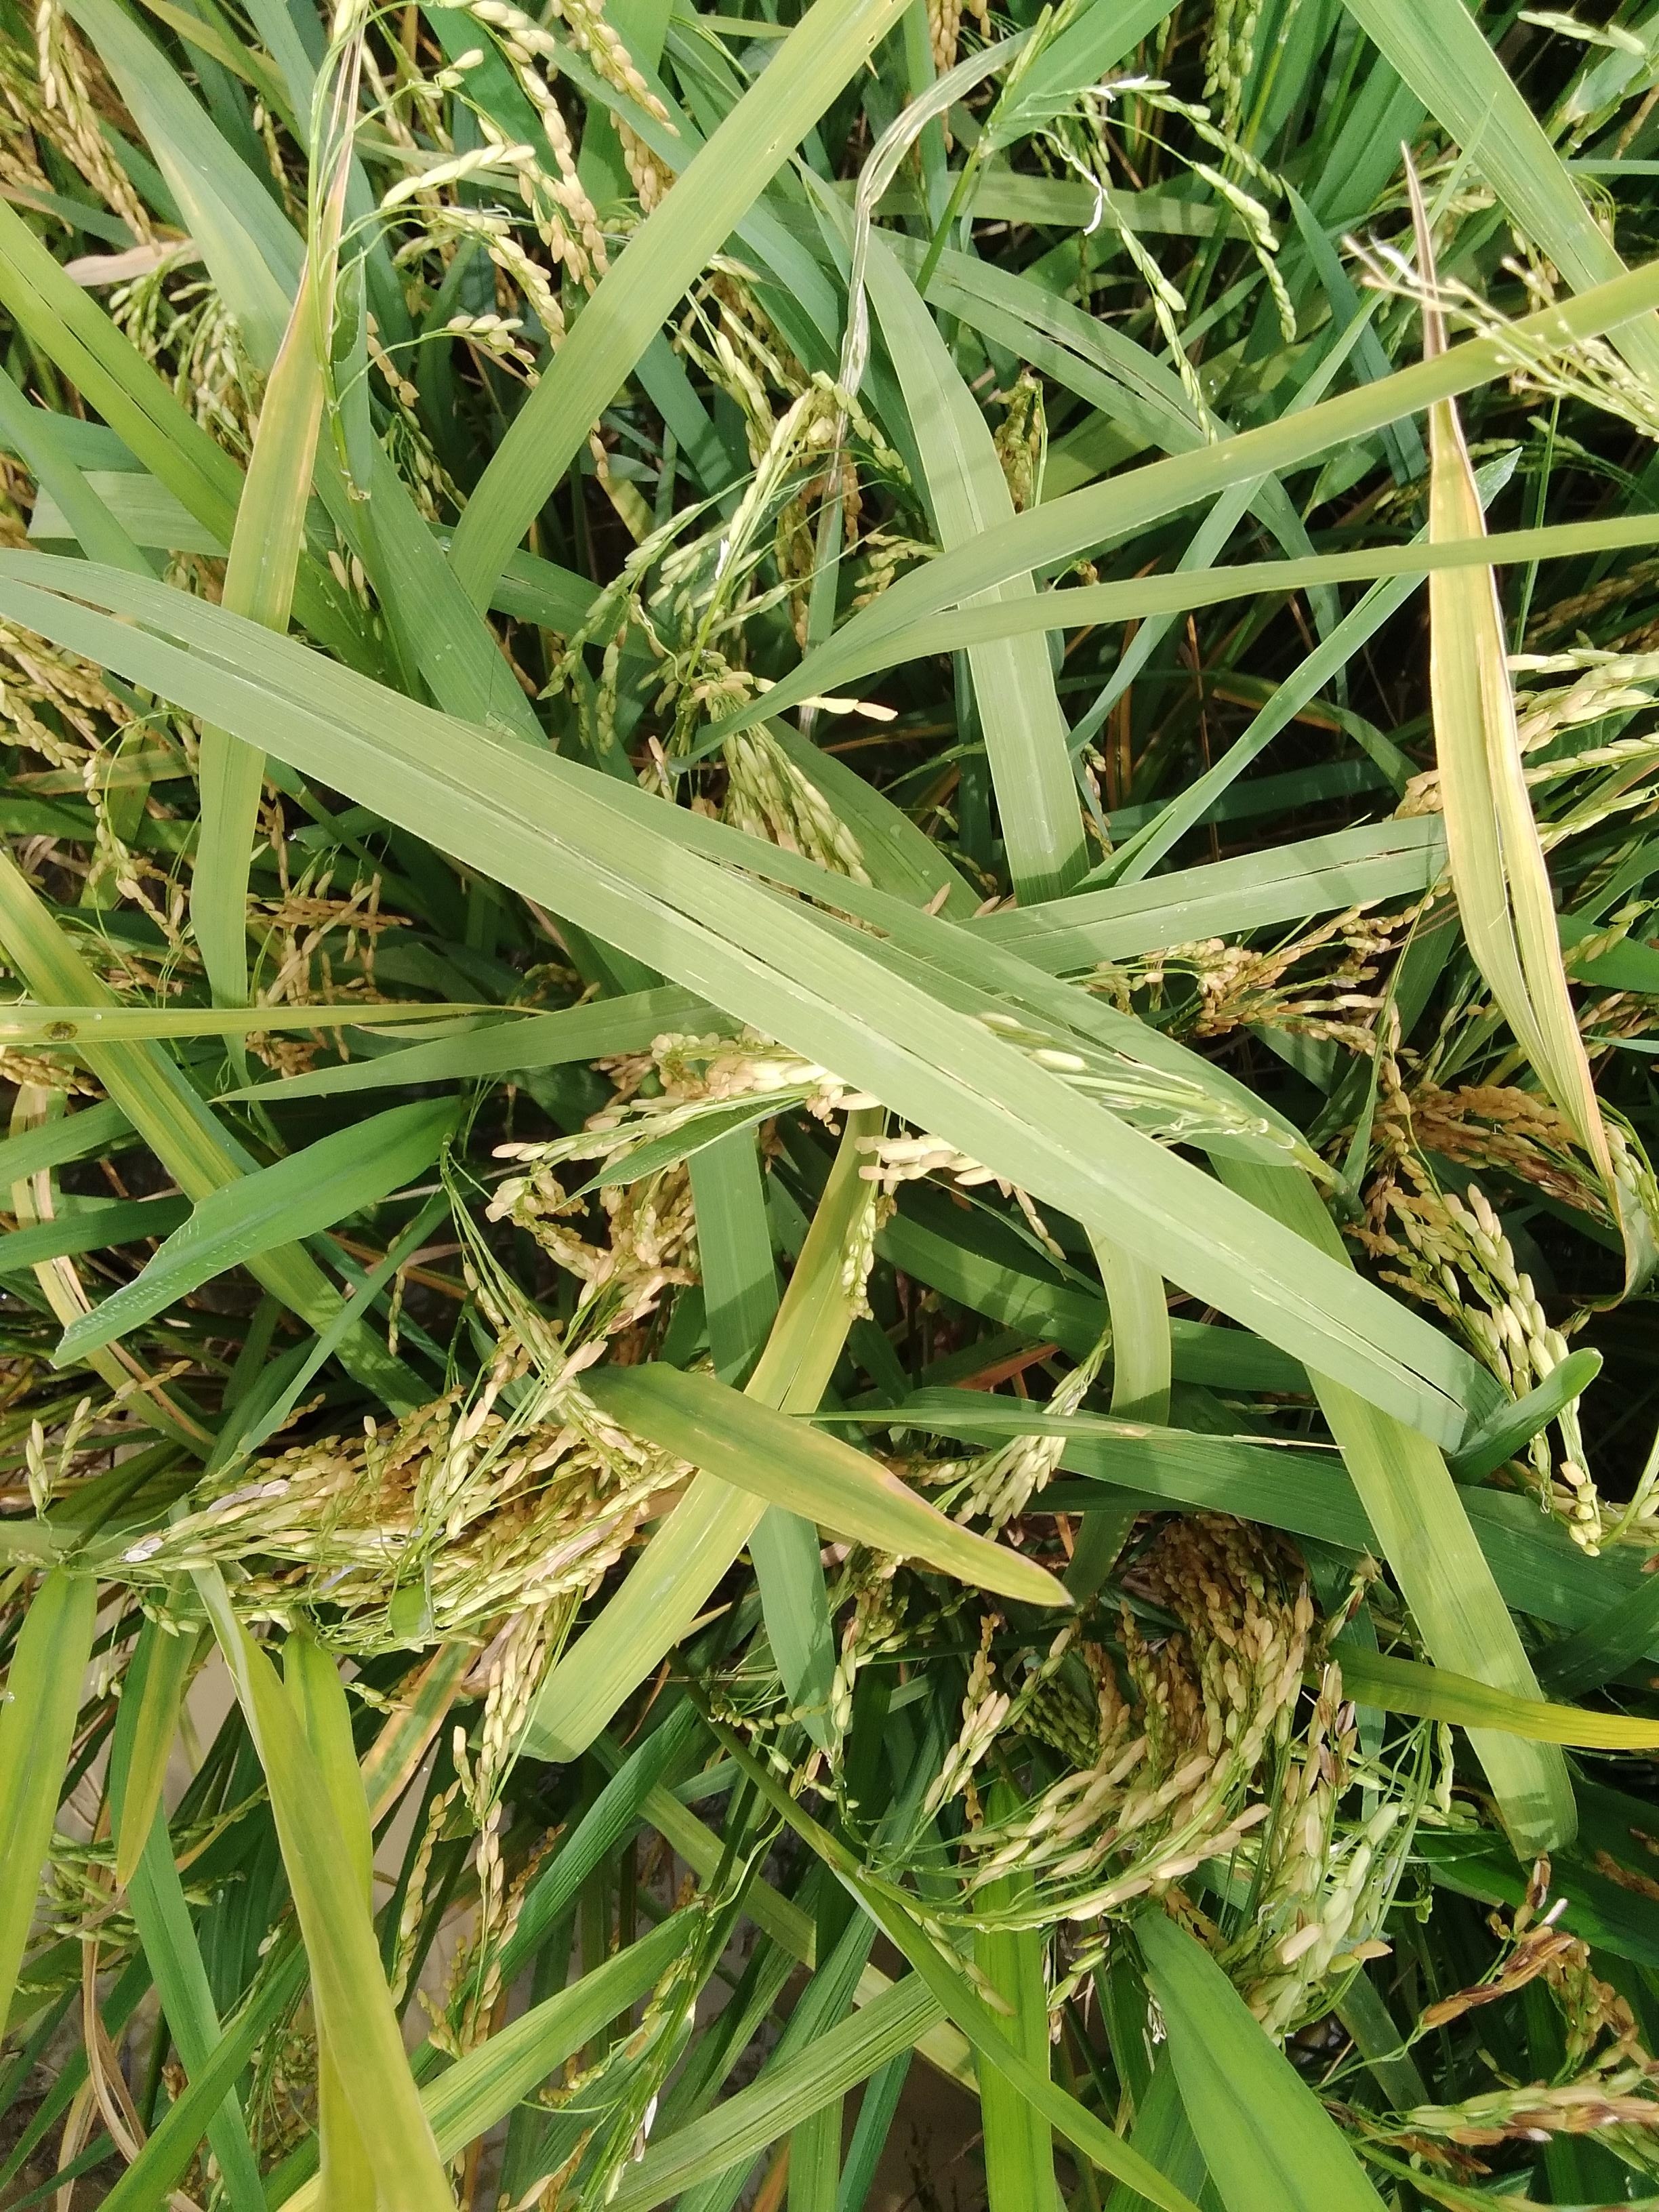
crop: rice
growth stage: ripening
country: Nigeria
